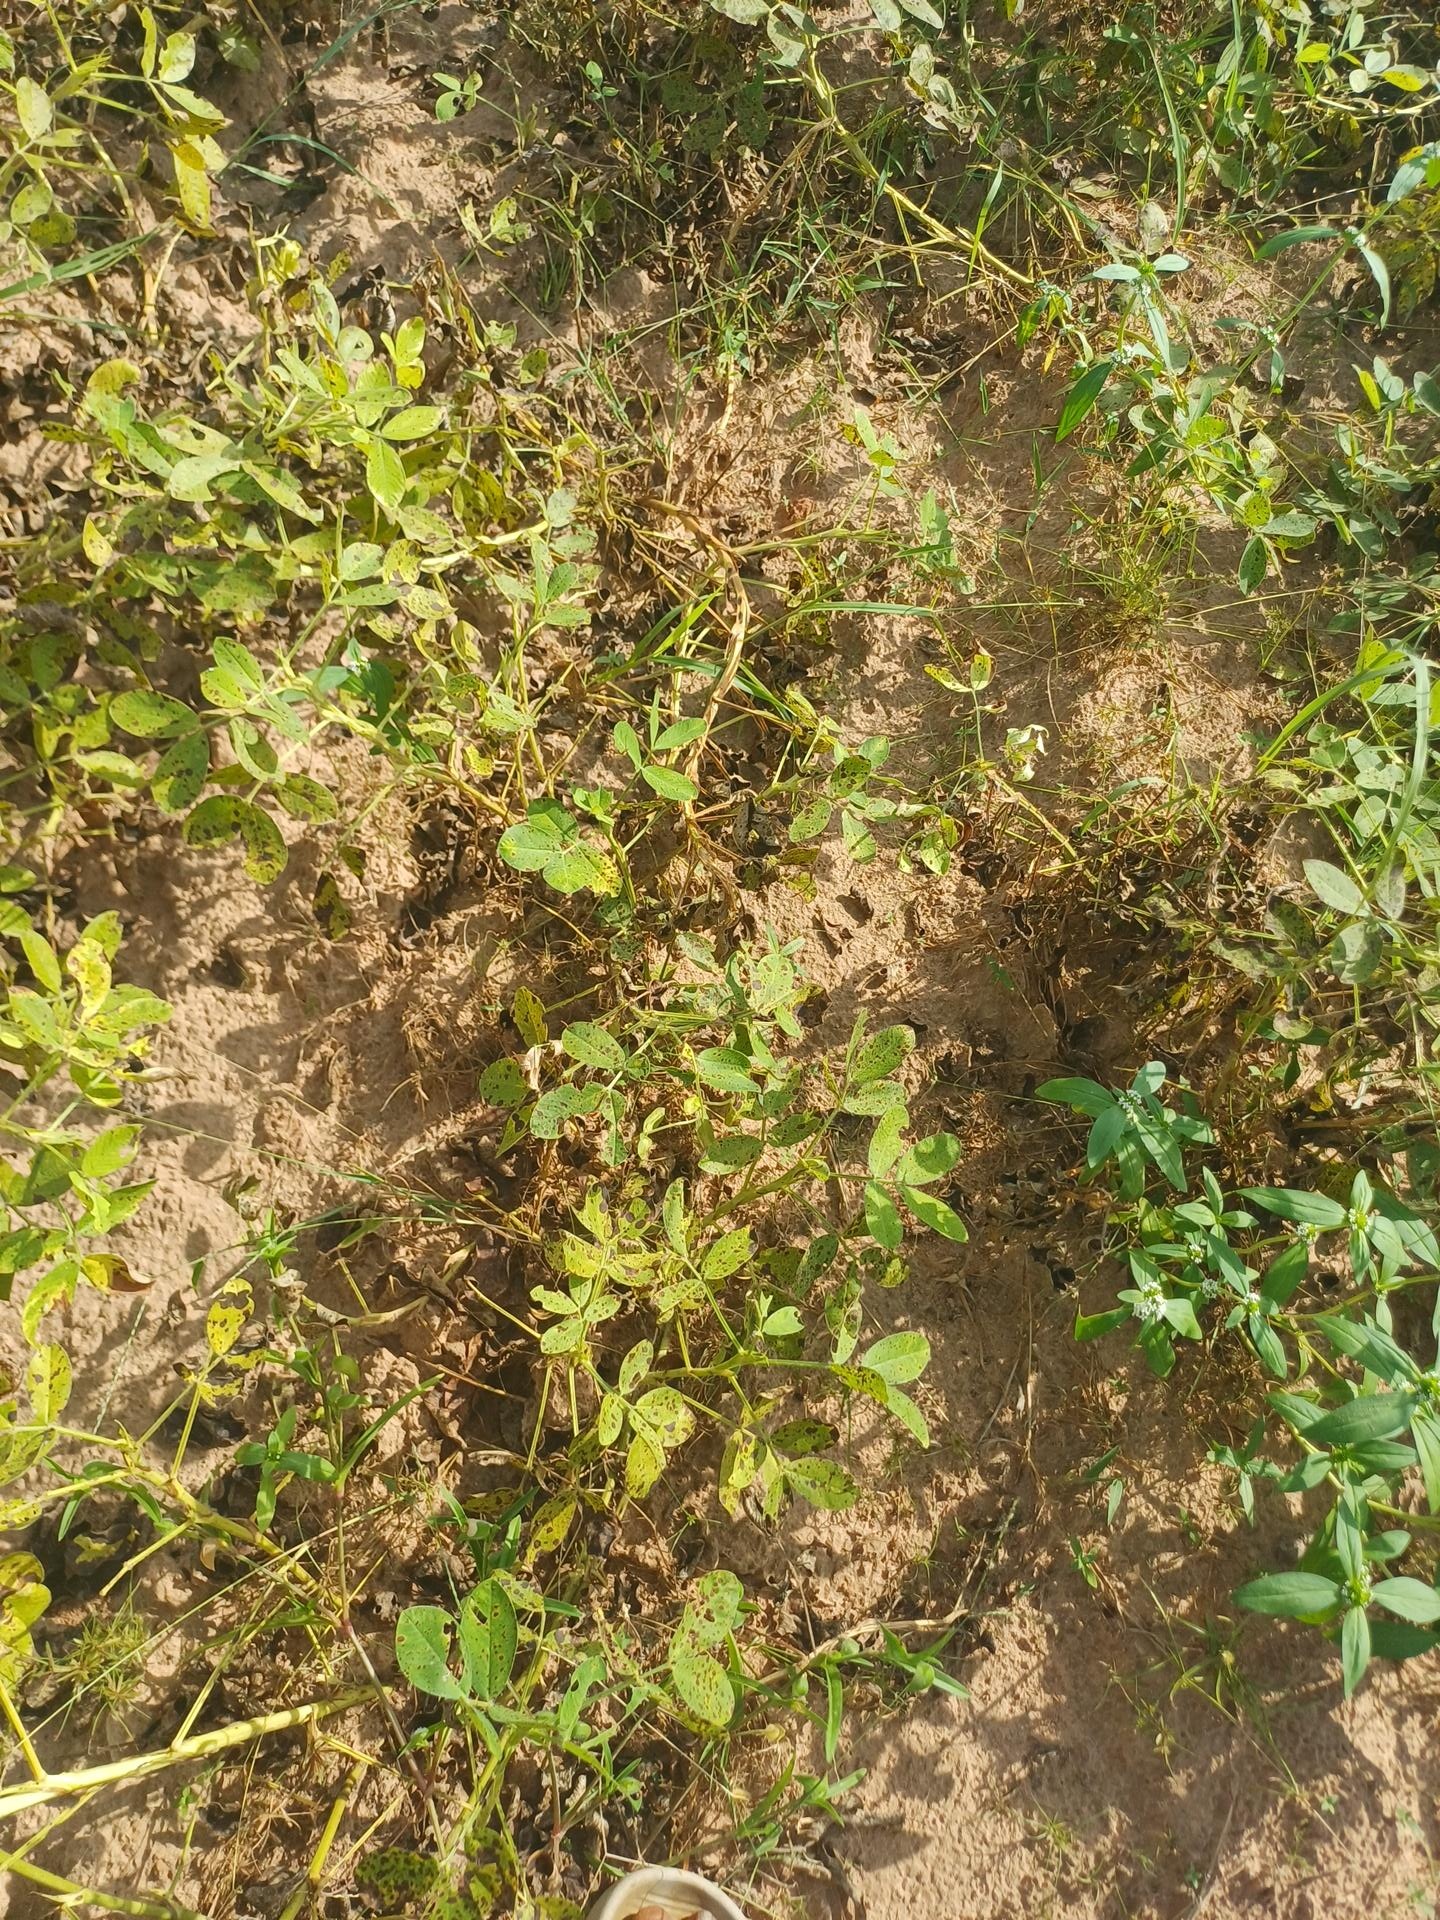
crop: groundnut
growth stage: flowering
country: Senegal
